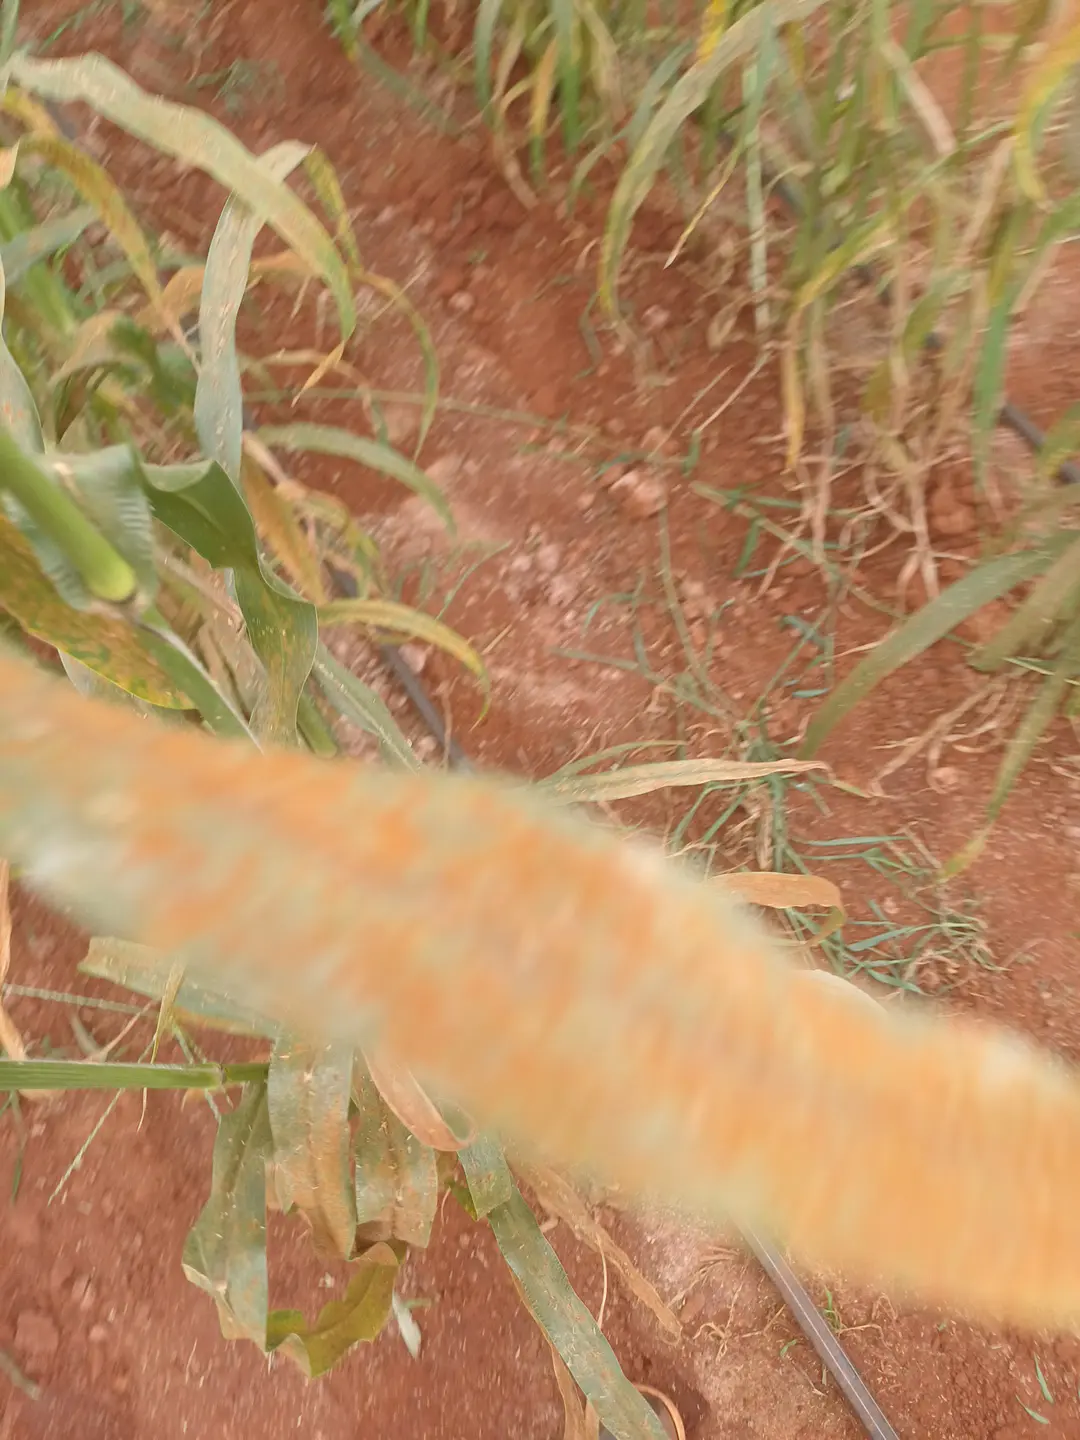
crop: pearl millet
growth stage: pegging
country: Kenya
